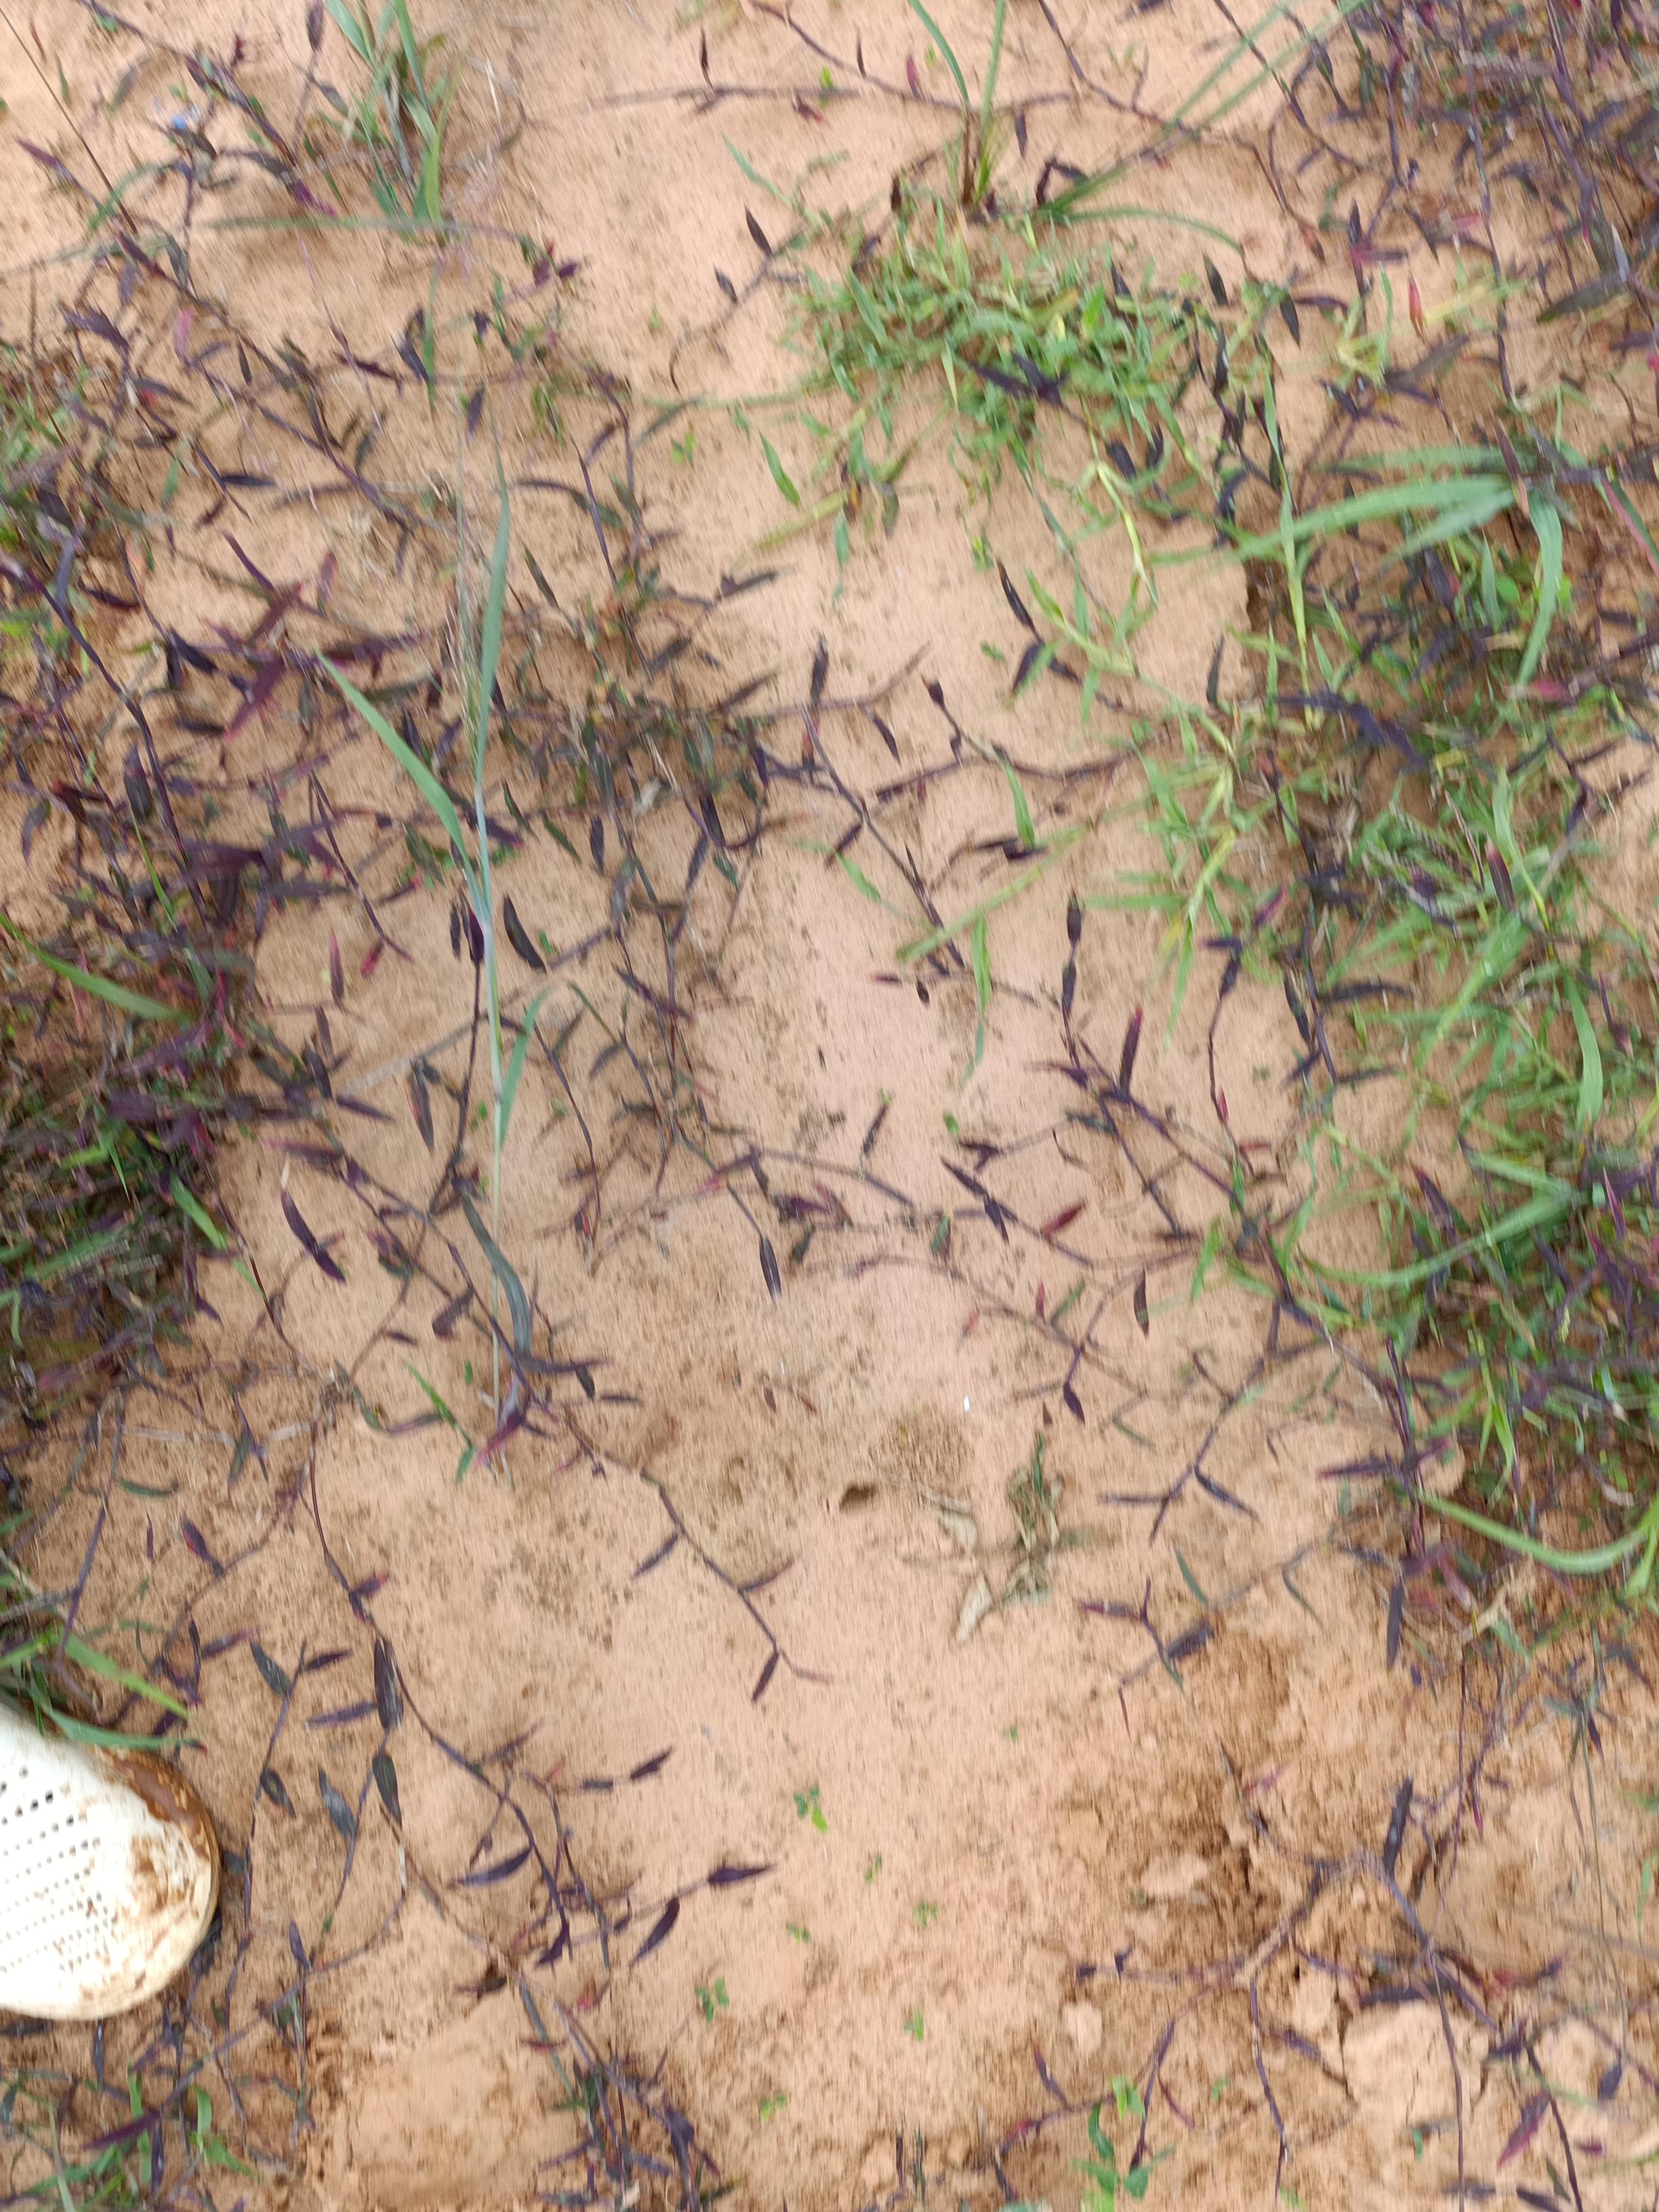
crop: cowpea
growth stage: emergence
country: Nigeria
